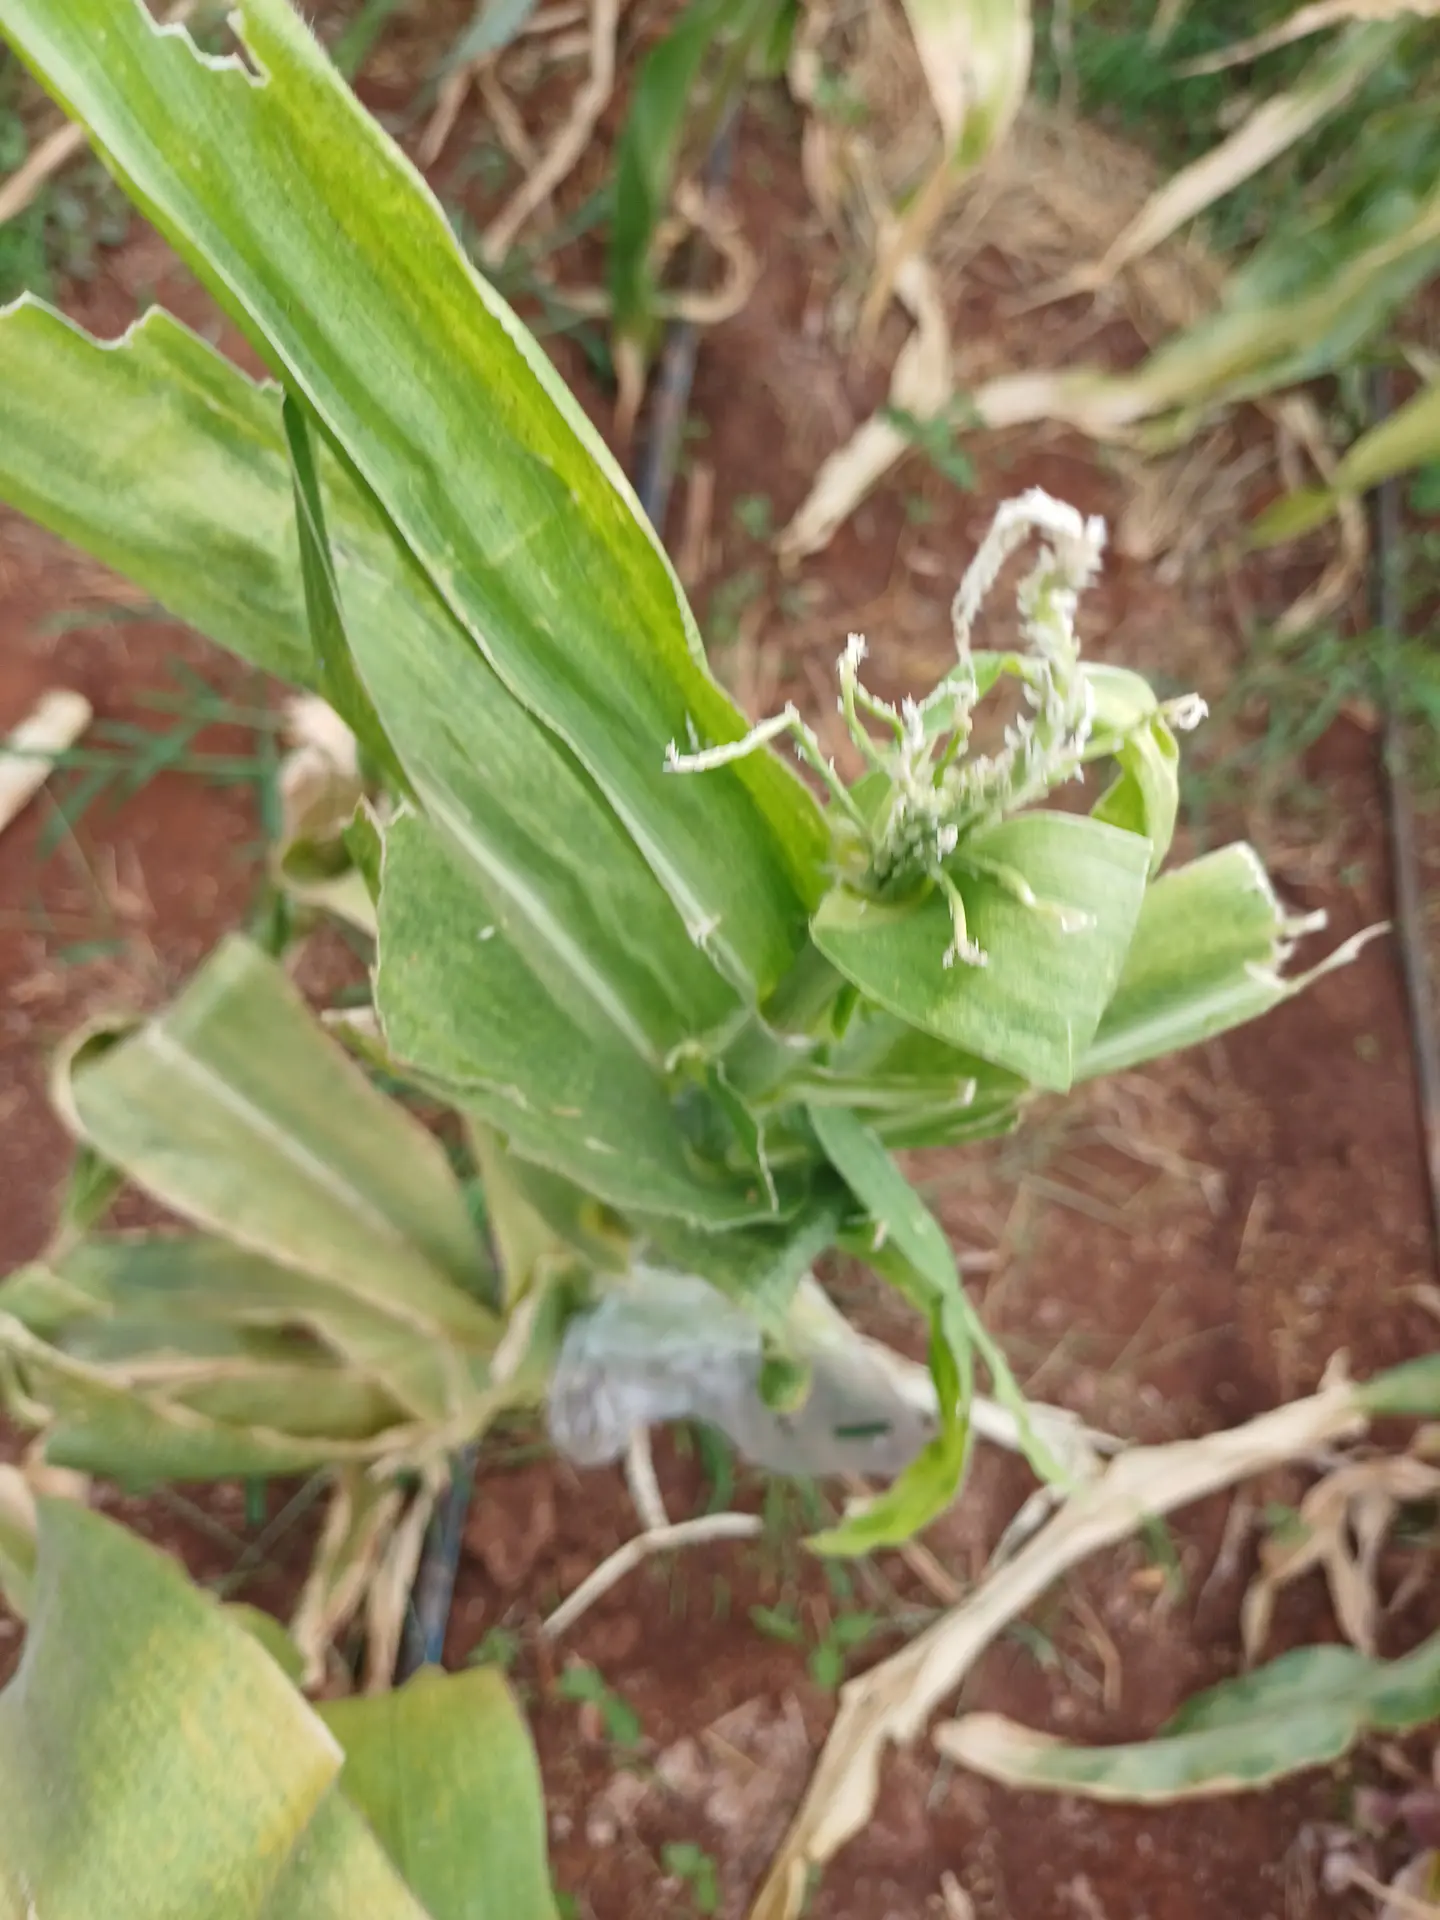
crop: maize
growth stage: flowering
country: Kenya
